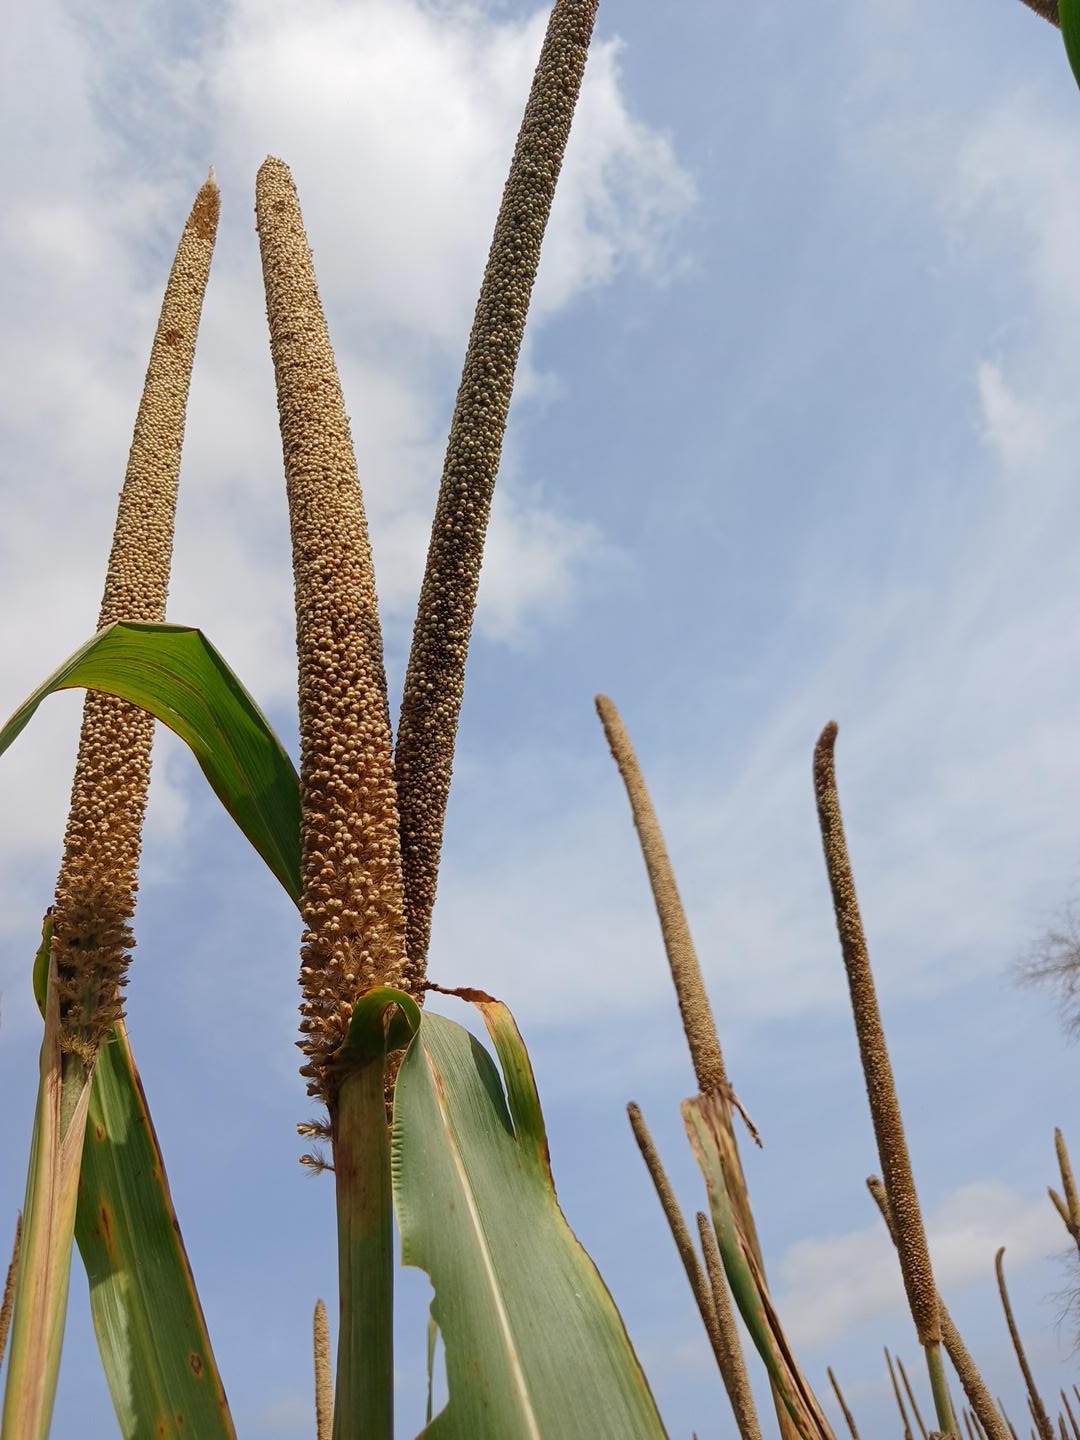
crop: pearl millet
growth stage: maturity
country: Senegal
